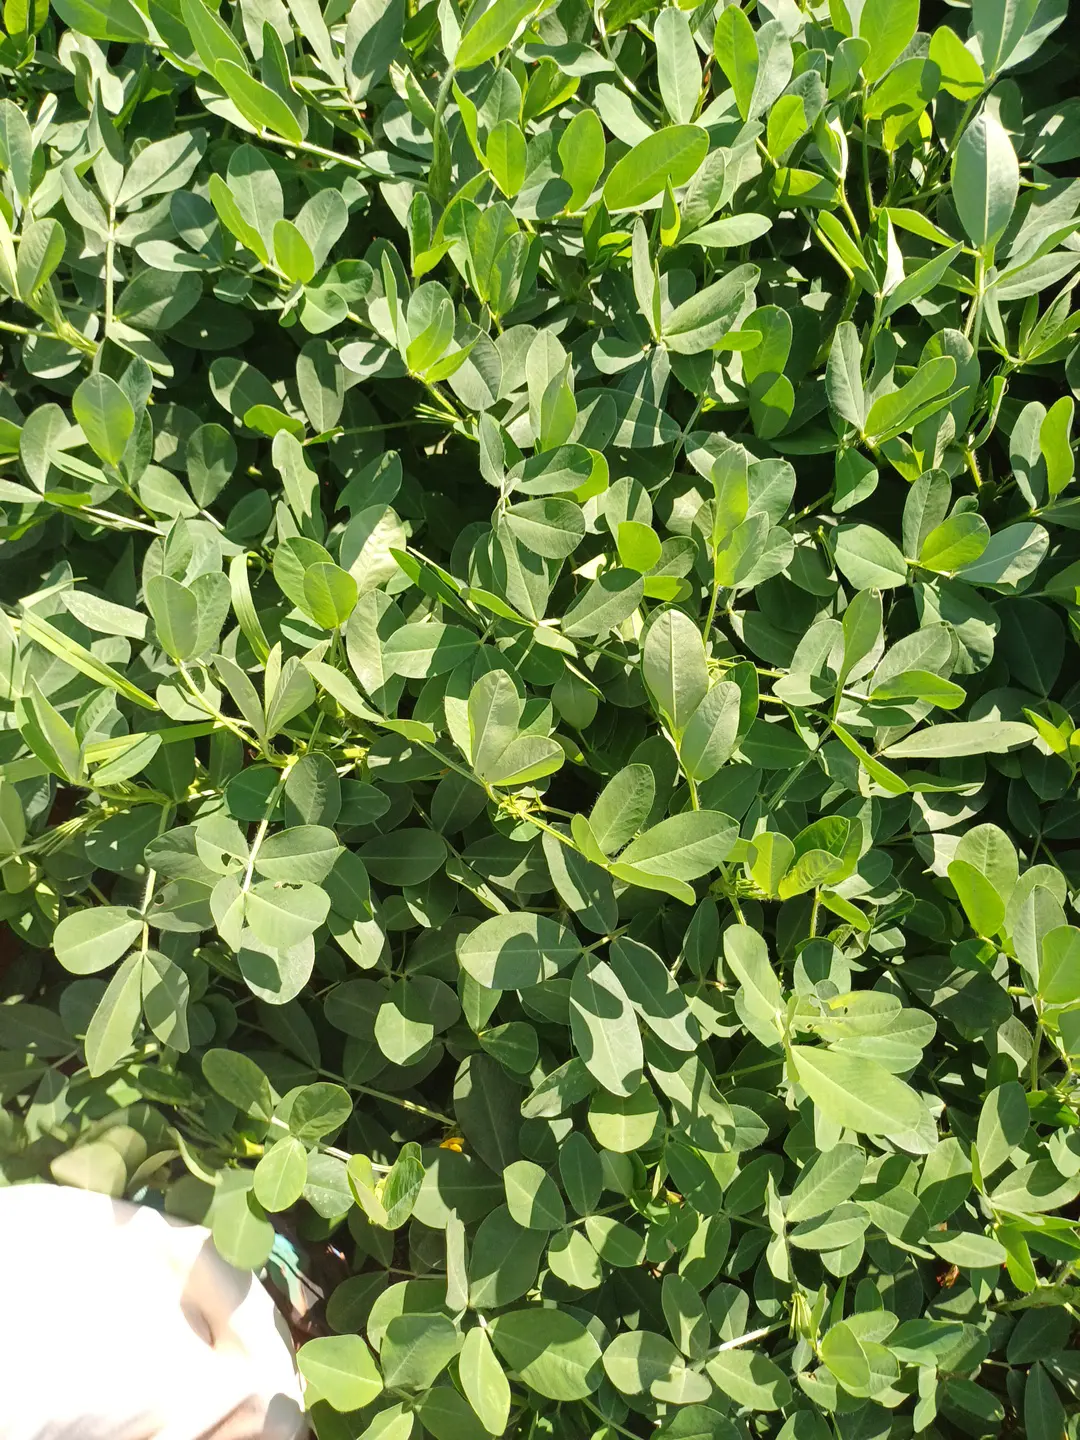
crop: groundnut
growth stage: flowering
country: Kenya
